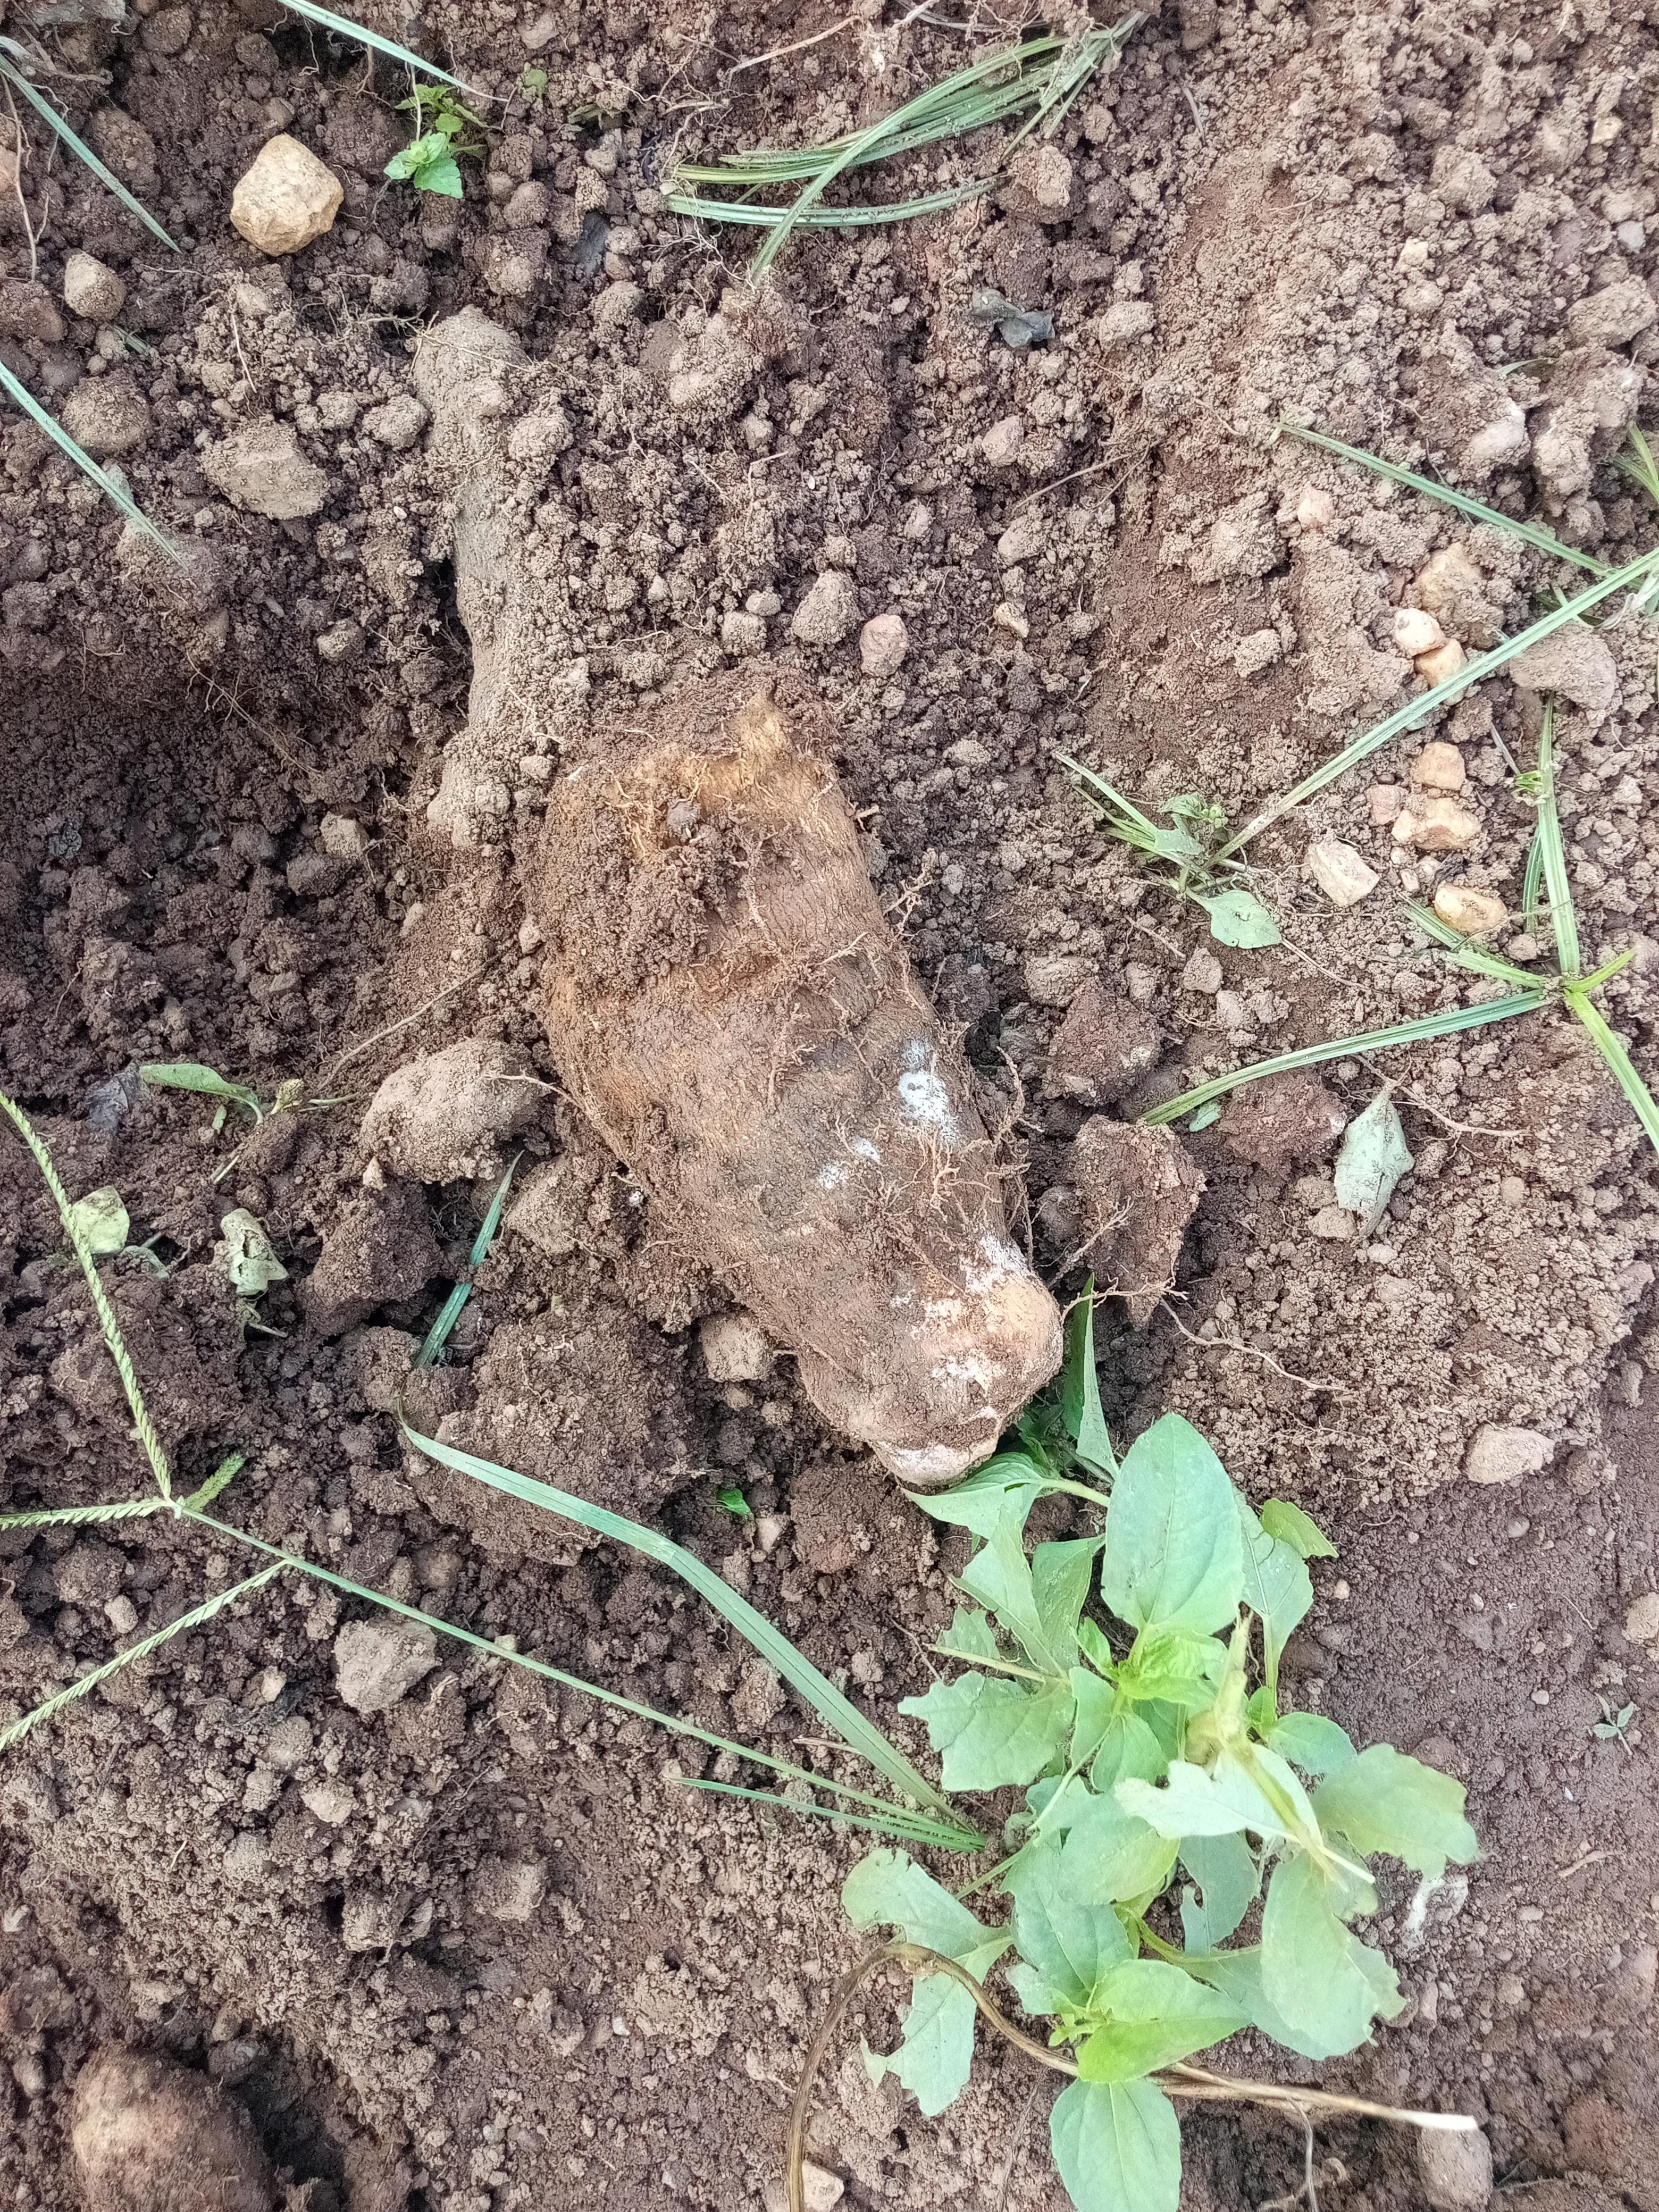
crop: yam
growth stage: harvest
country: Nigeria
